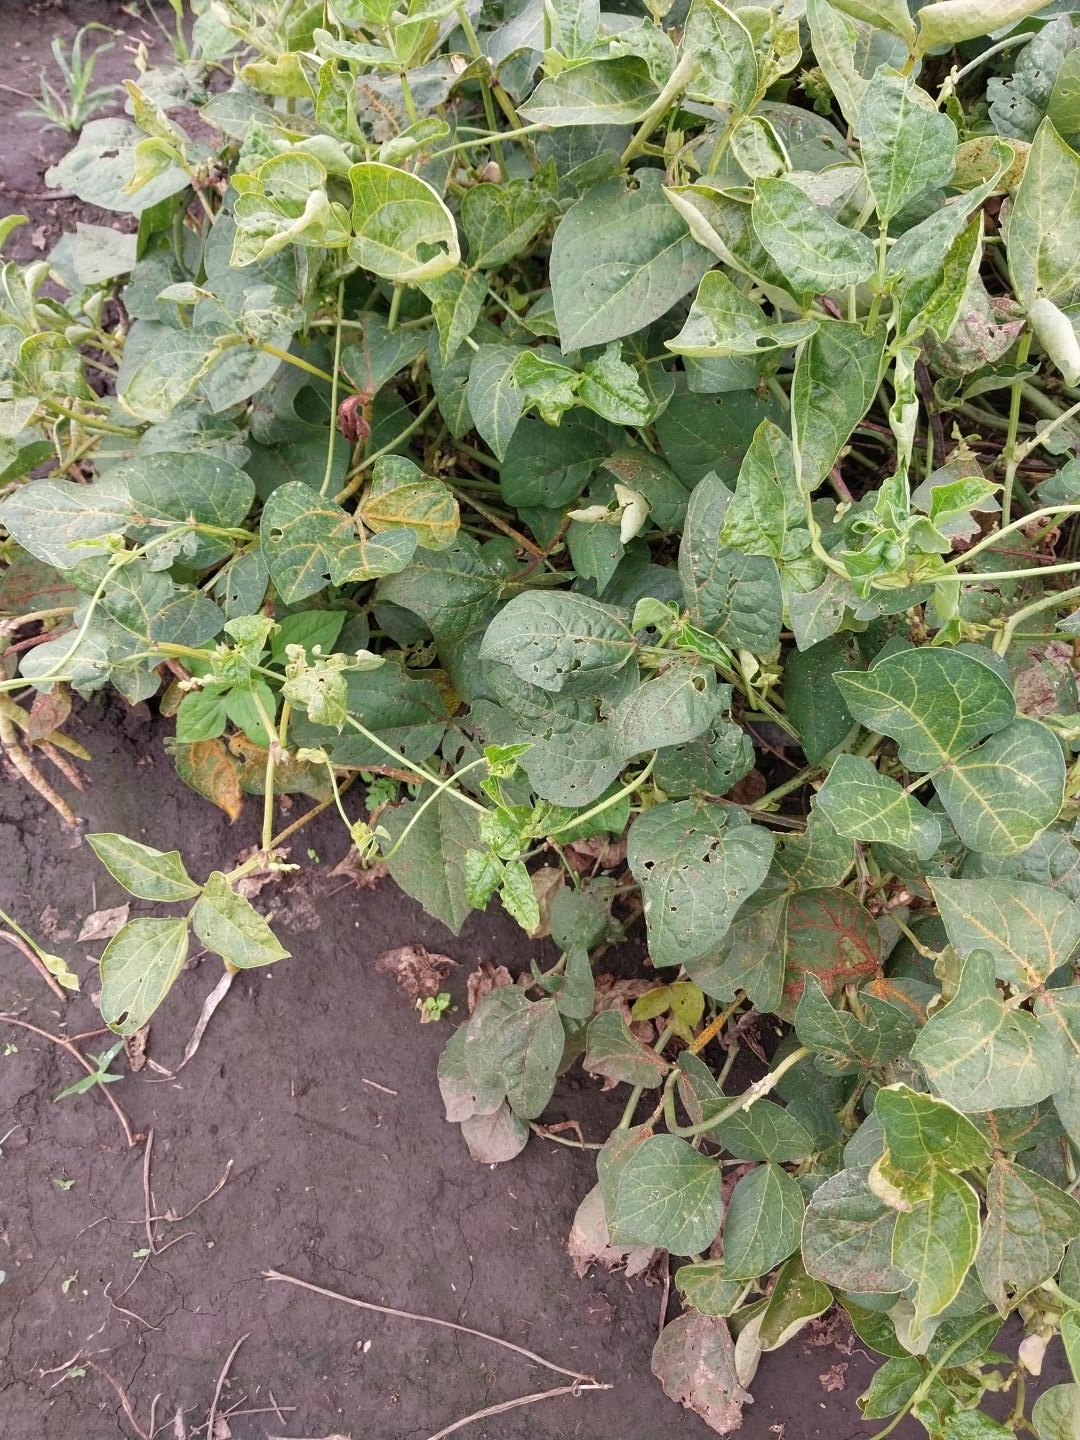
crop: cowpea
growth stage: development pod
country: Tanzania
